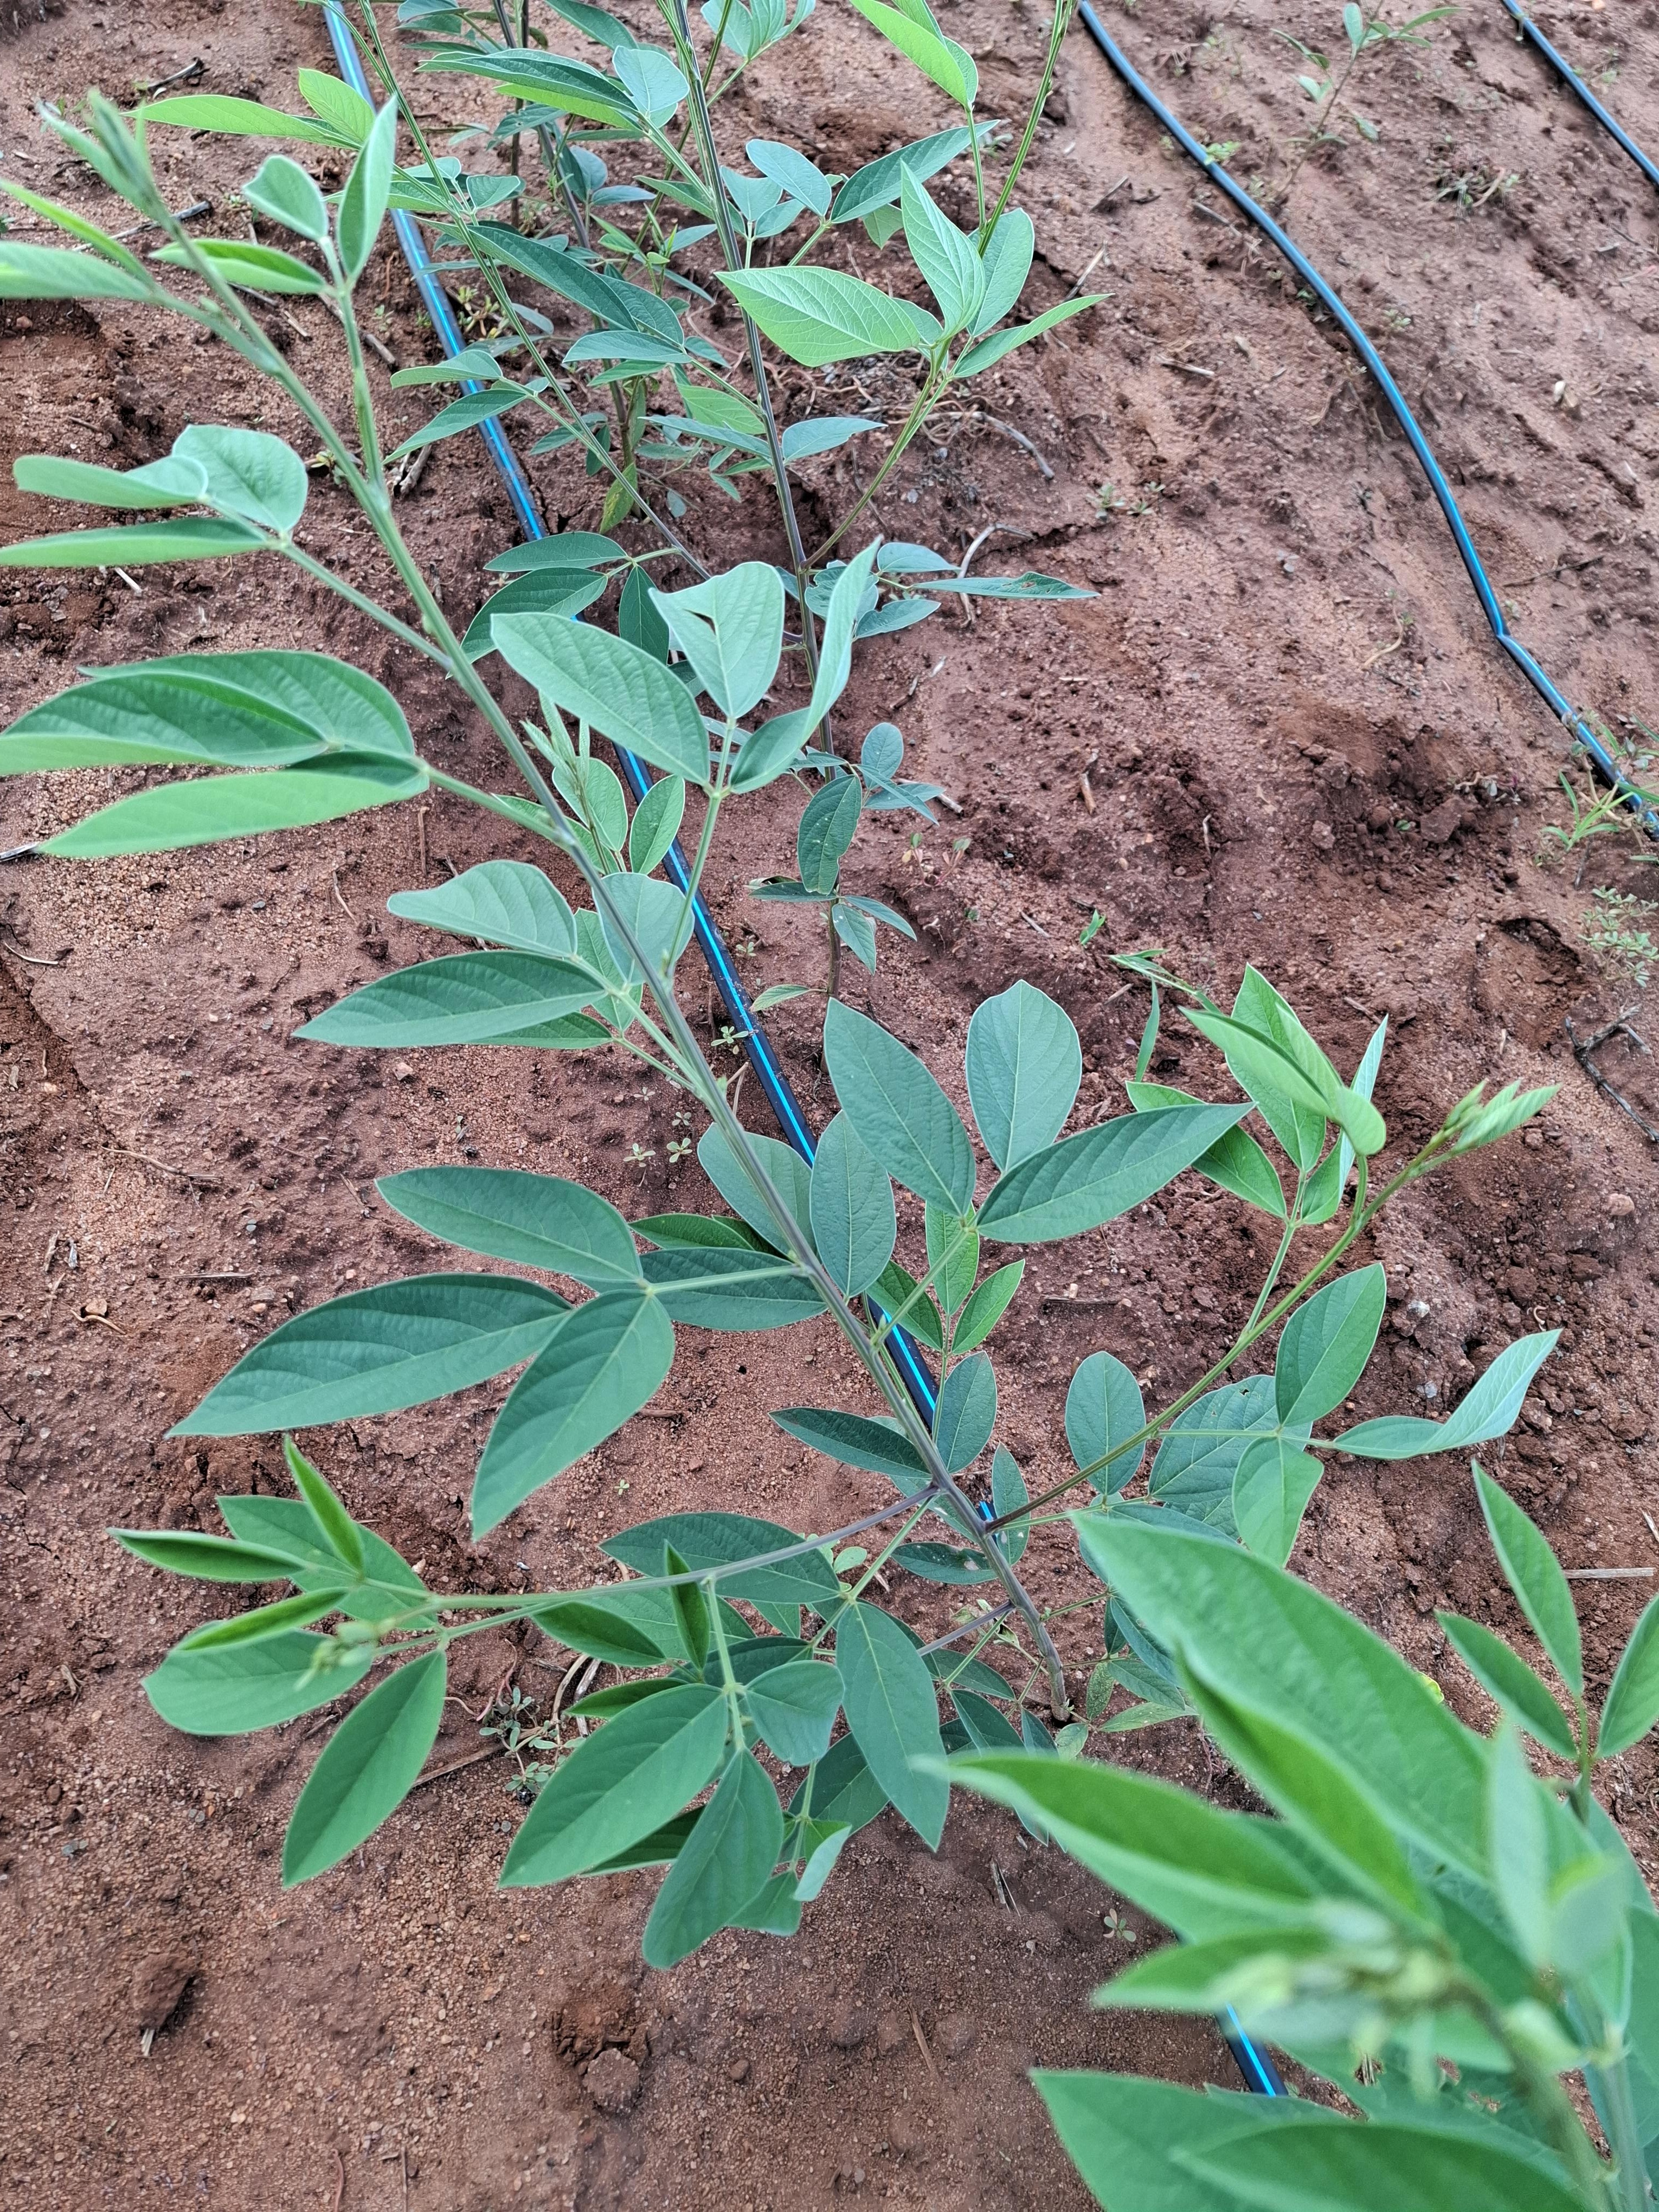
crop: pigeonpea
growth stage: vegetative
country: Kenya
